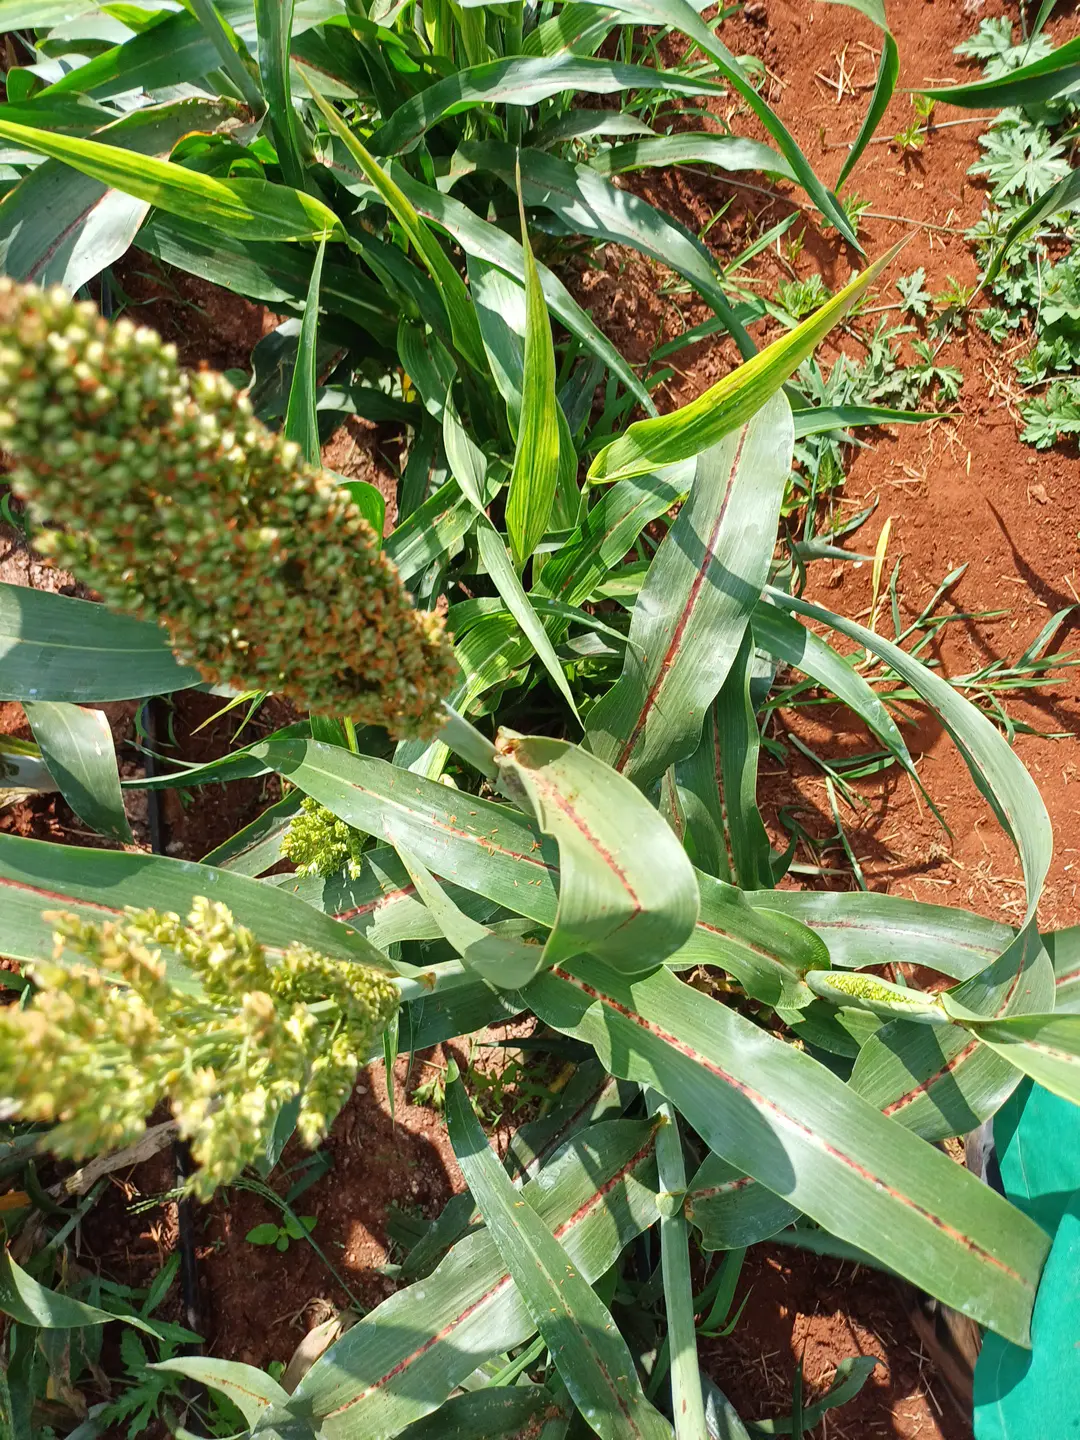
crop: sorghum
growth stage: flowering
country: Kenya
